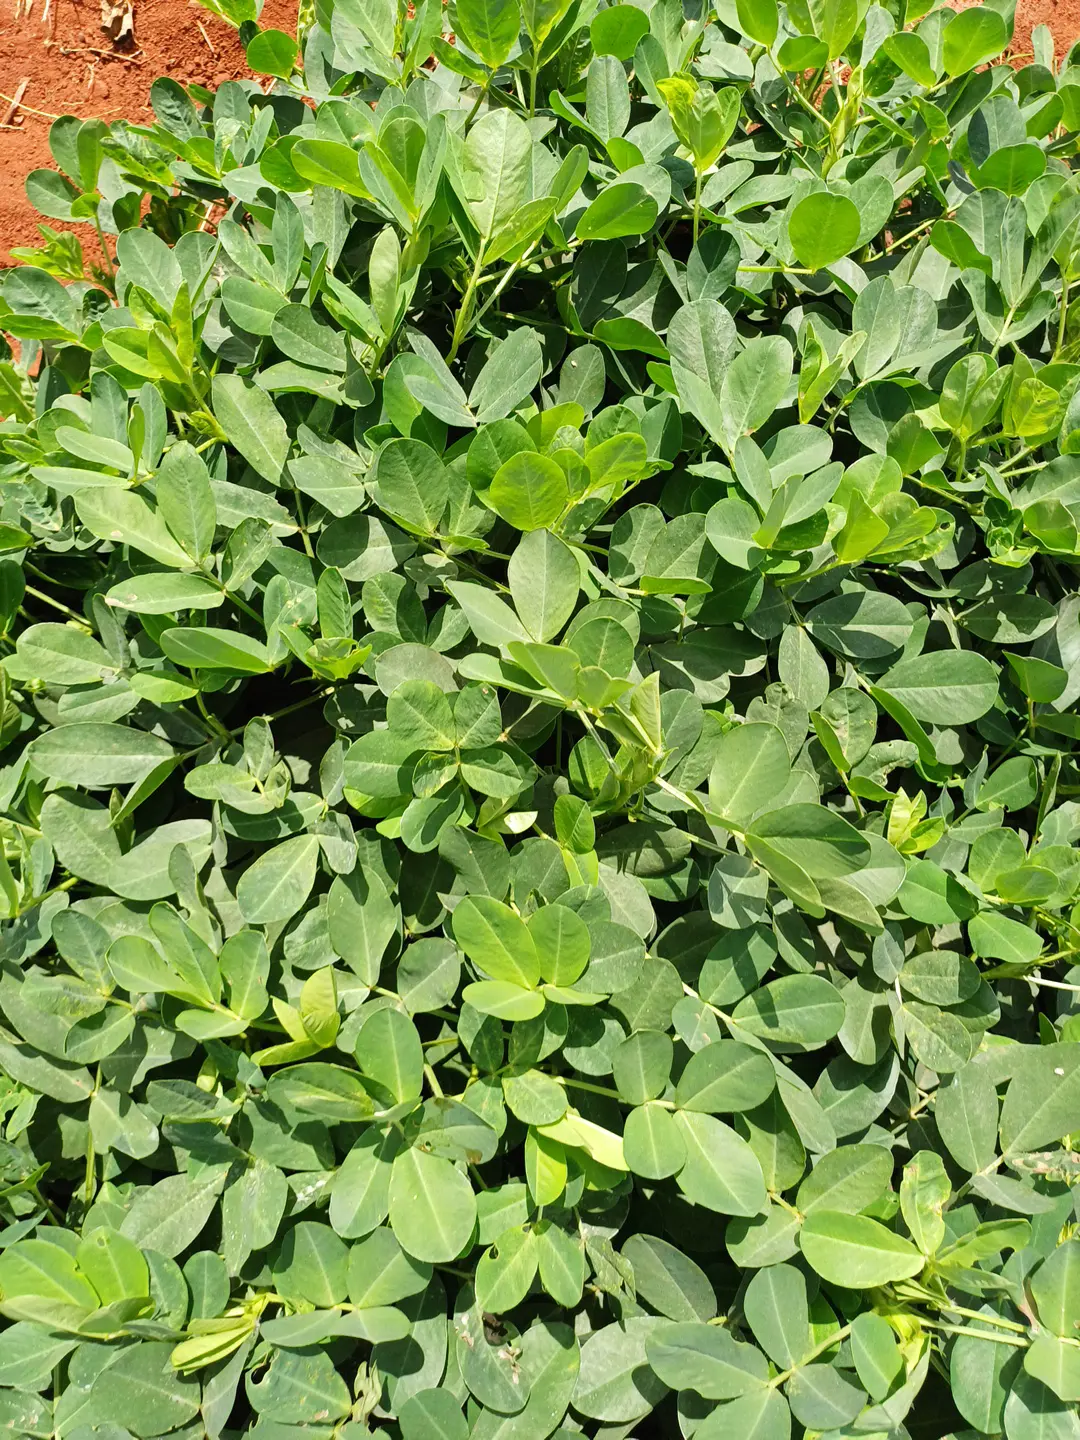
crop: groundnut
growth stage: pegging
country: Kenya
